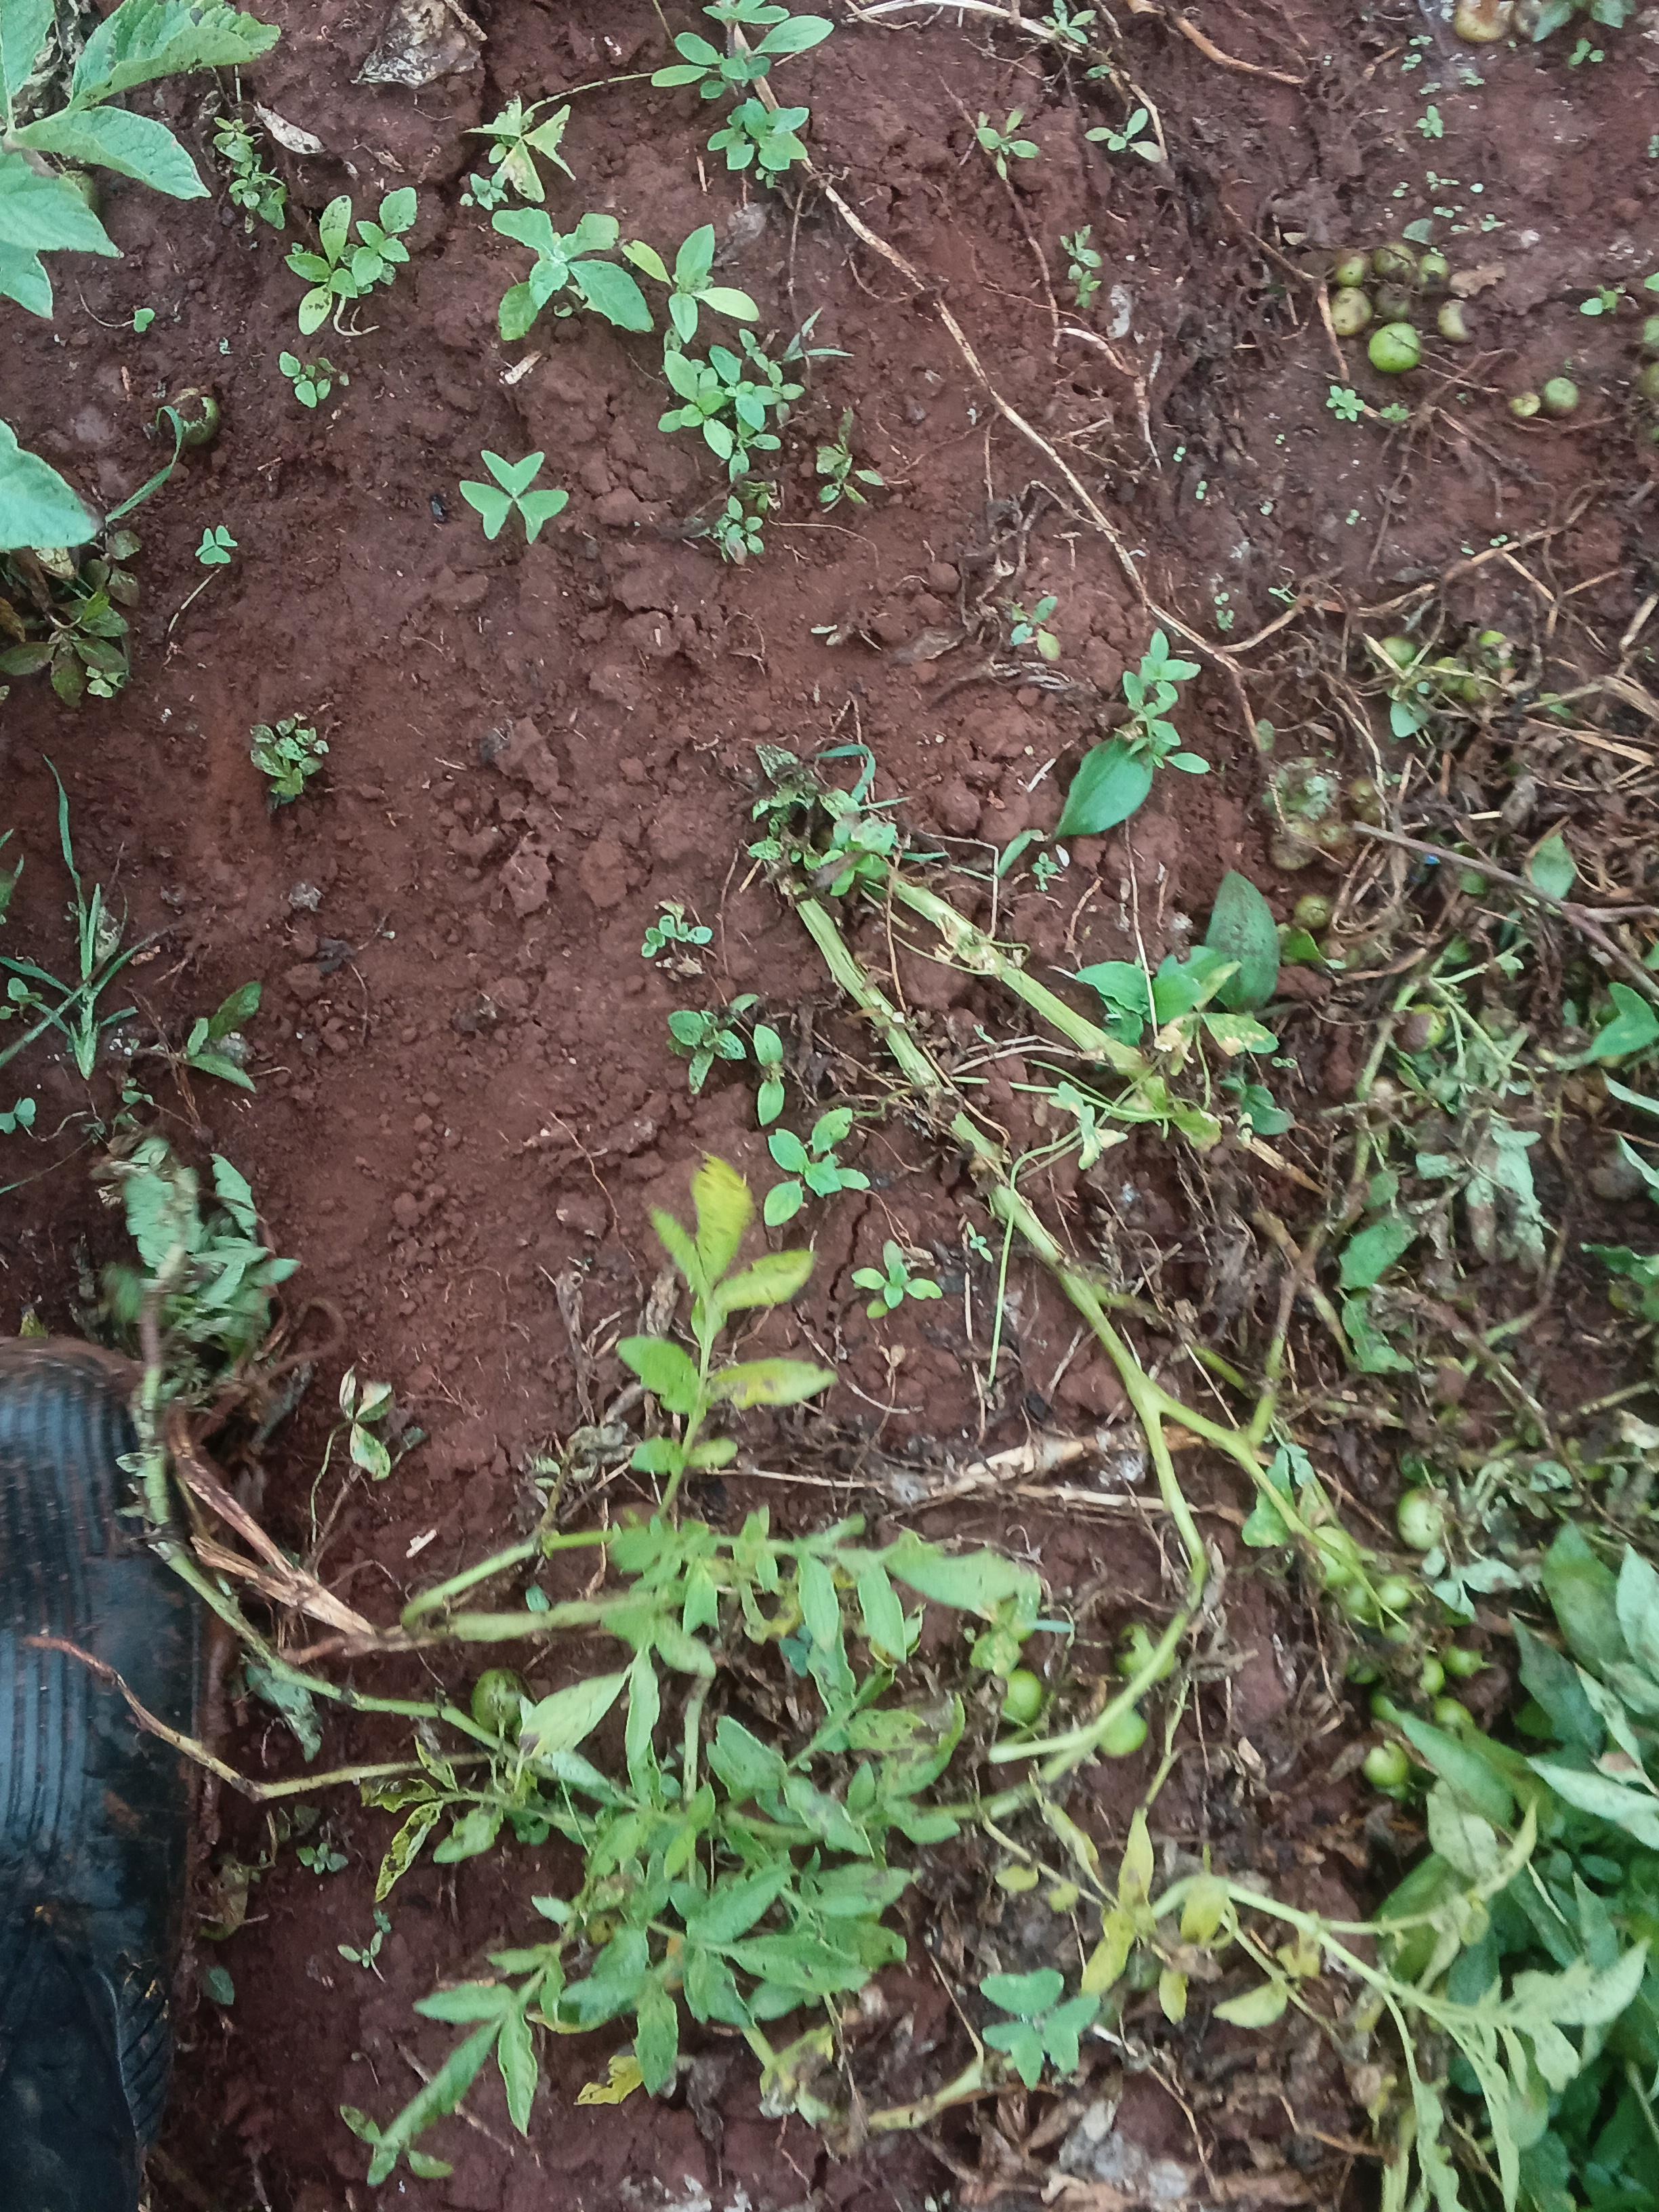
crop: potato
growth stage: harvest maturity
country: Kenya
